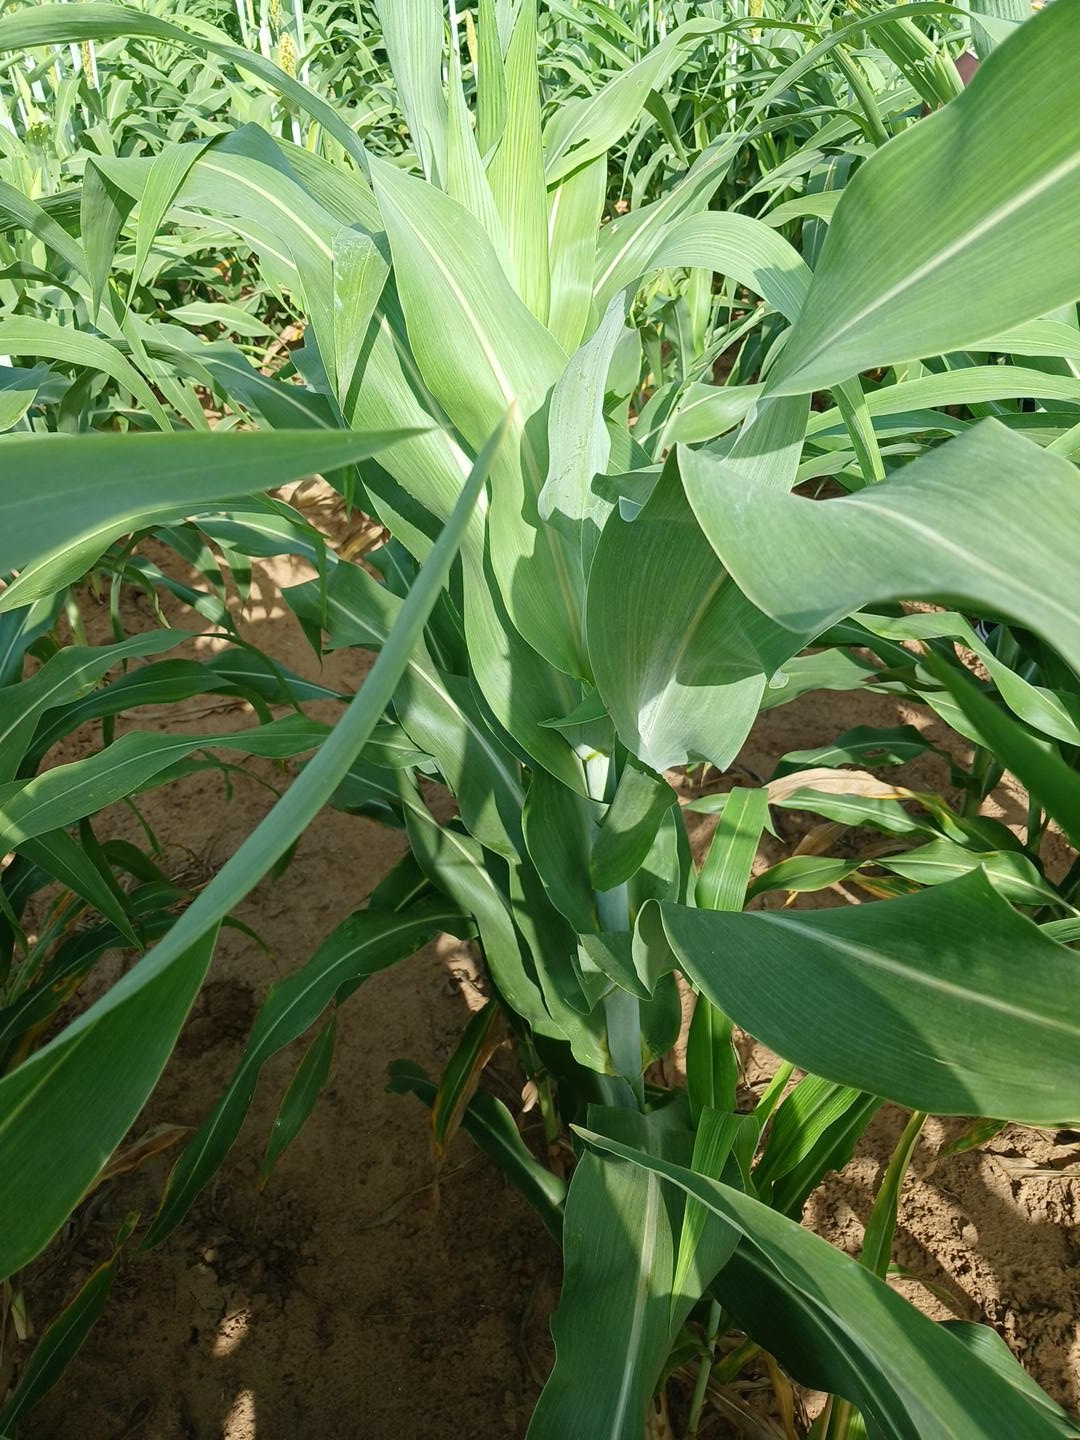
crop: sorghum
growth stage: vegetative
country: Senegal
